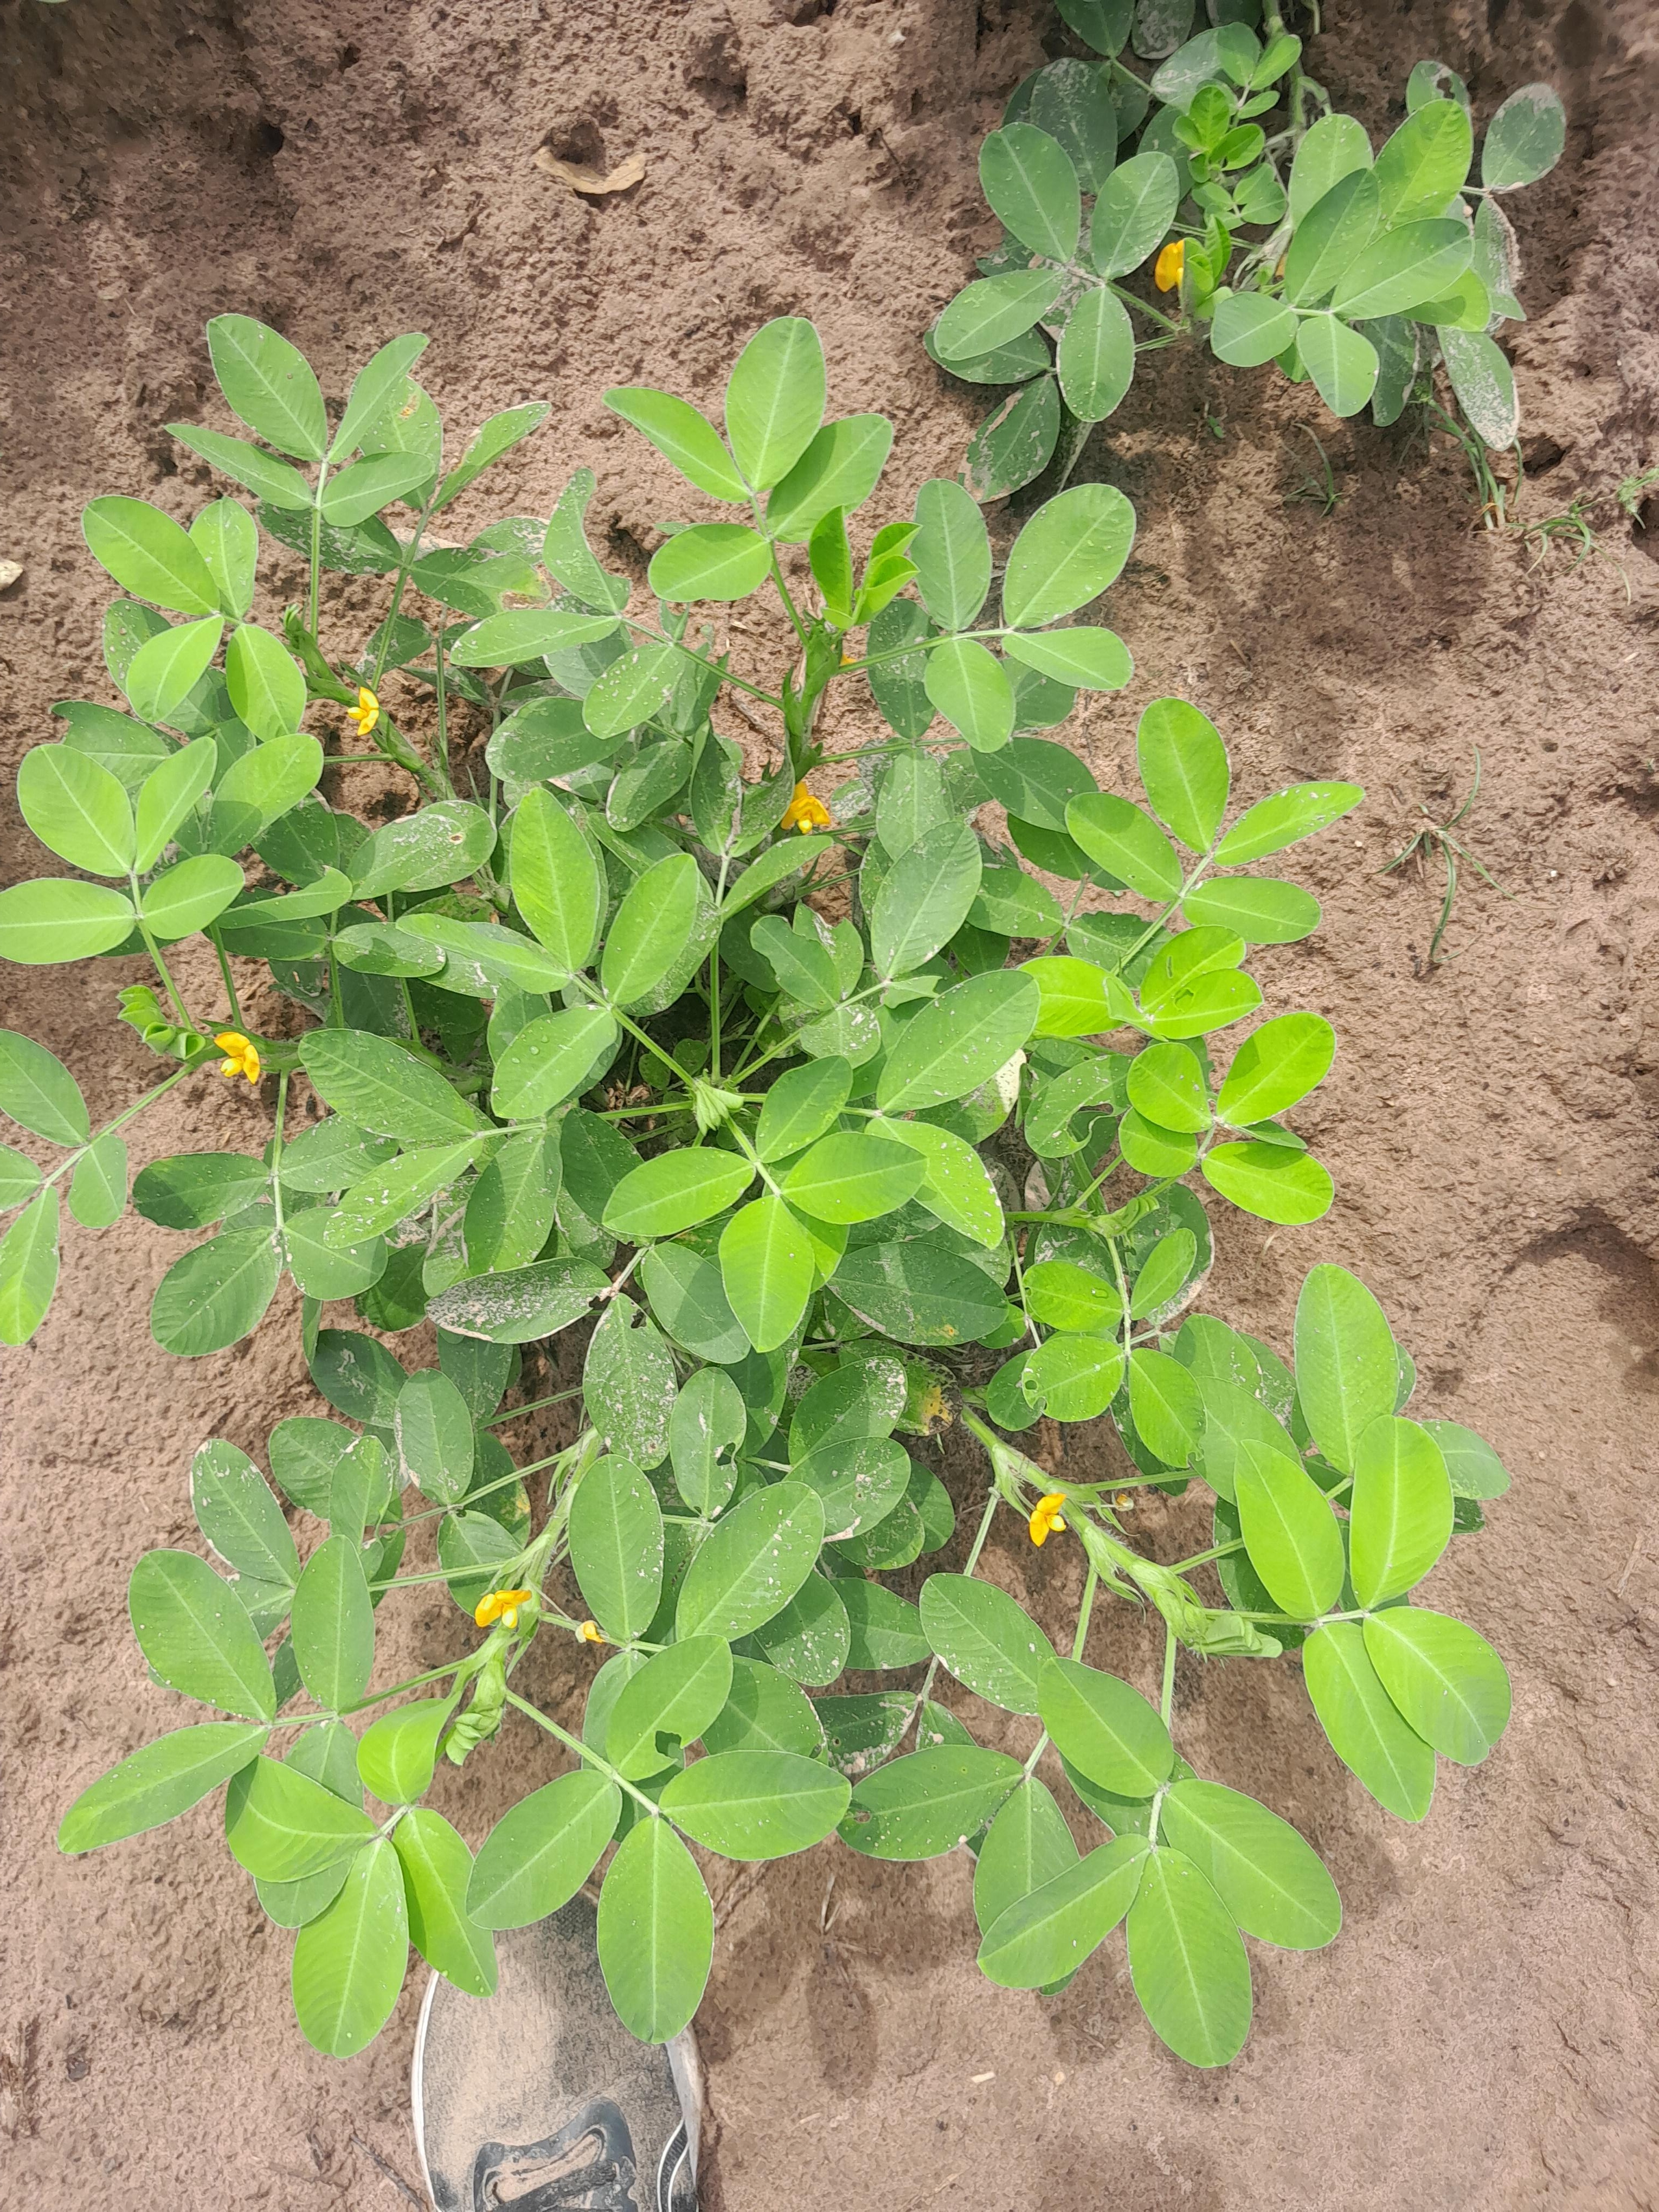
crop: groundnut
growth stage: flowering
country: Senegal
